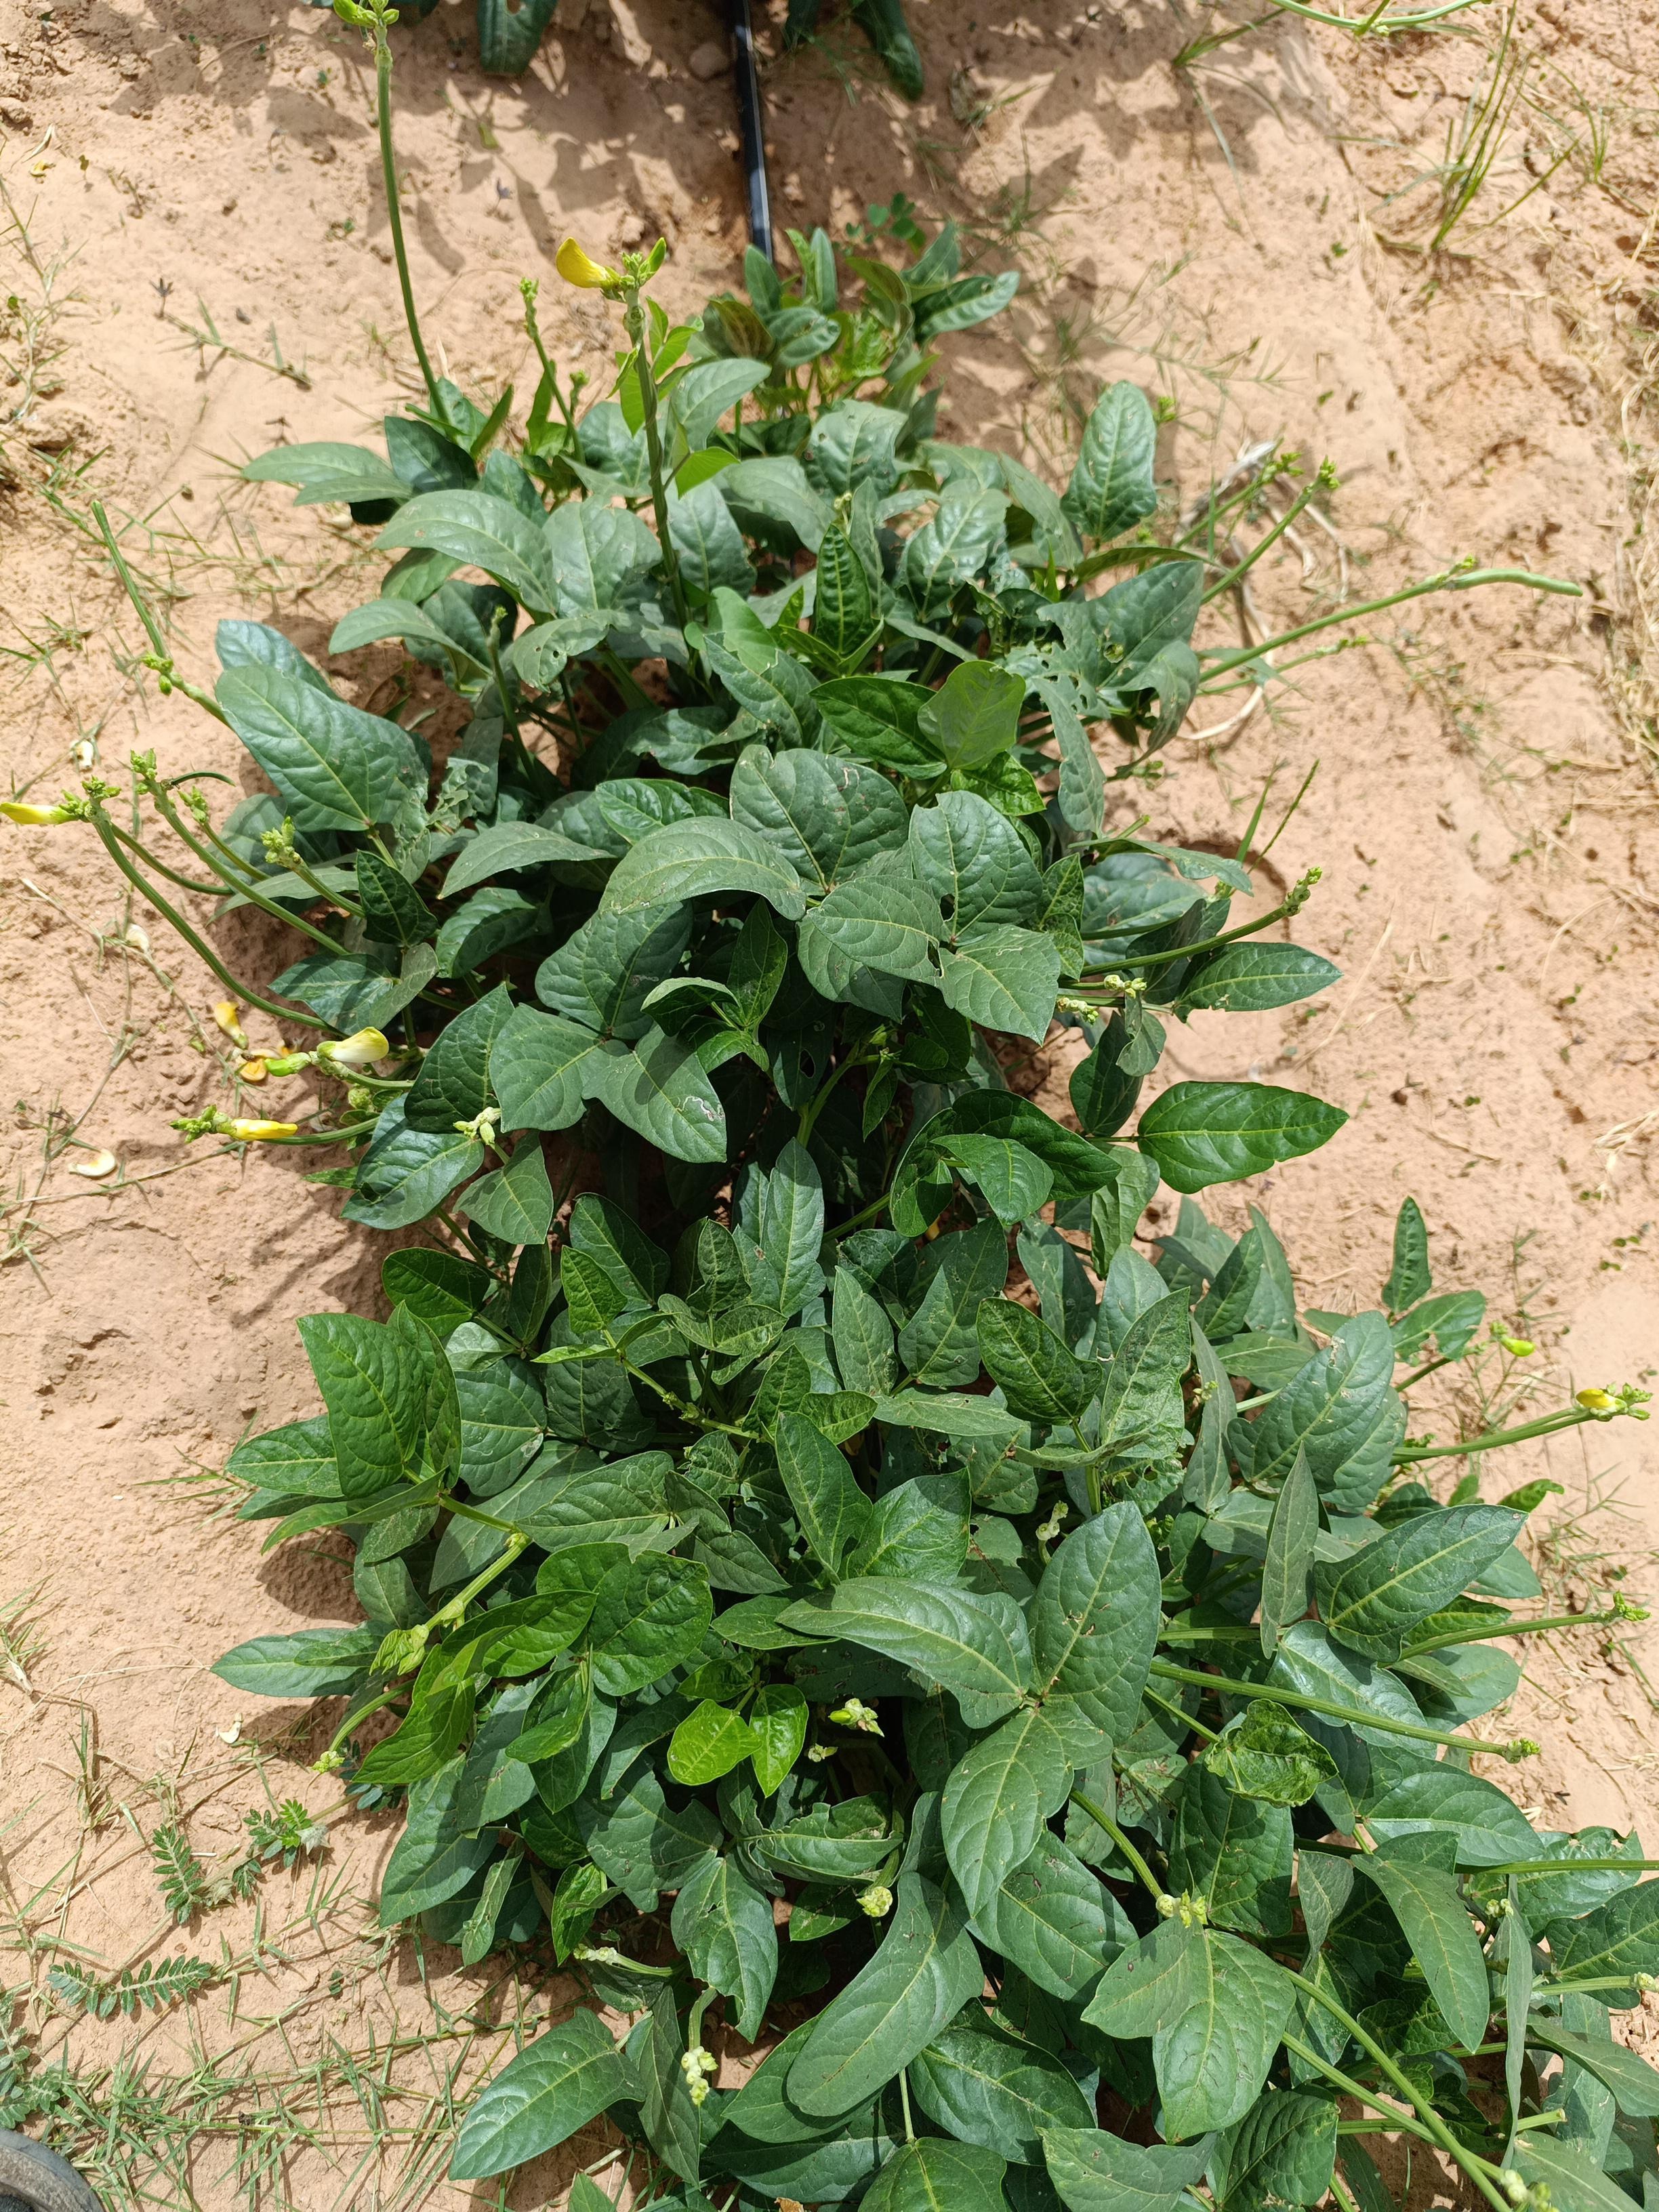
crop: cowpea
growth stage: development pod
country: Nigeria
